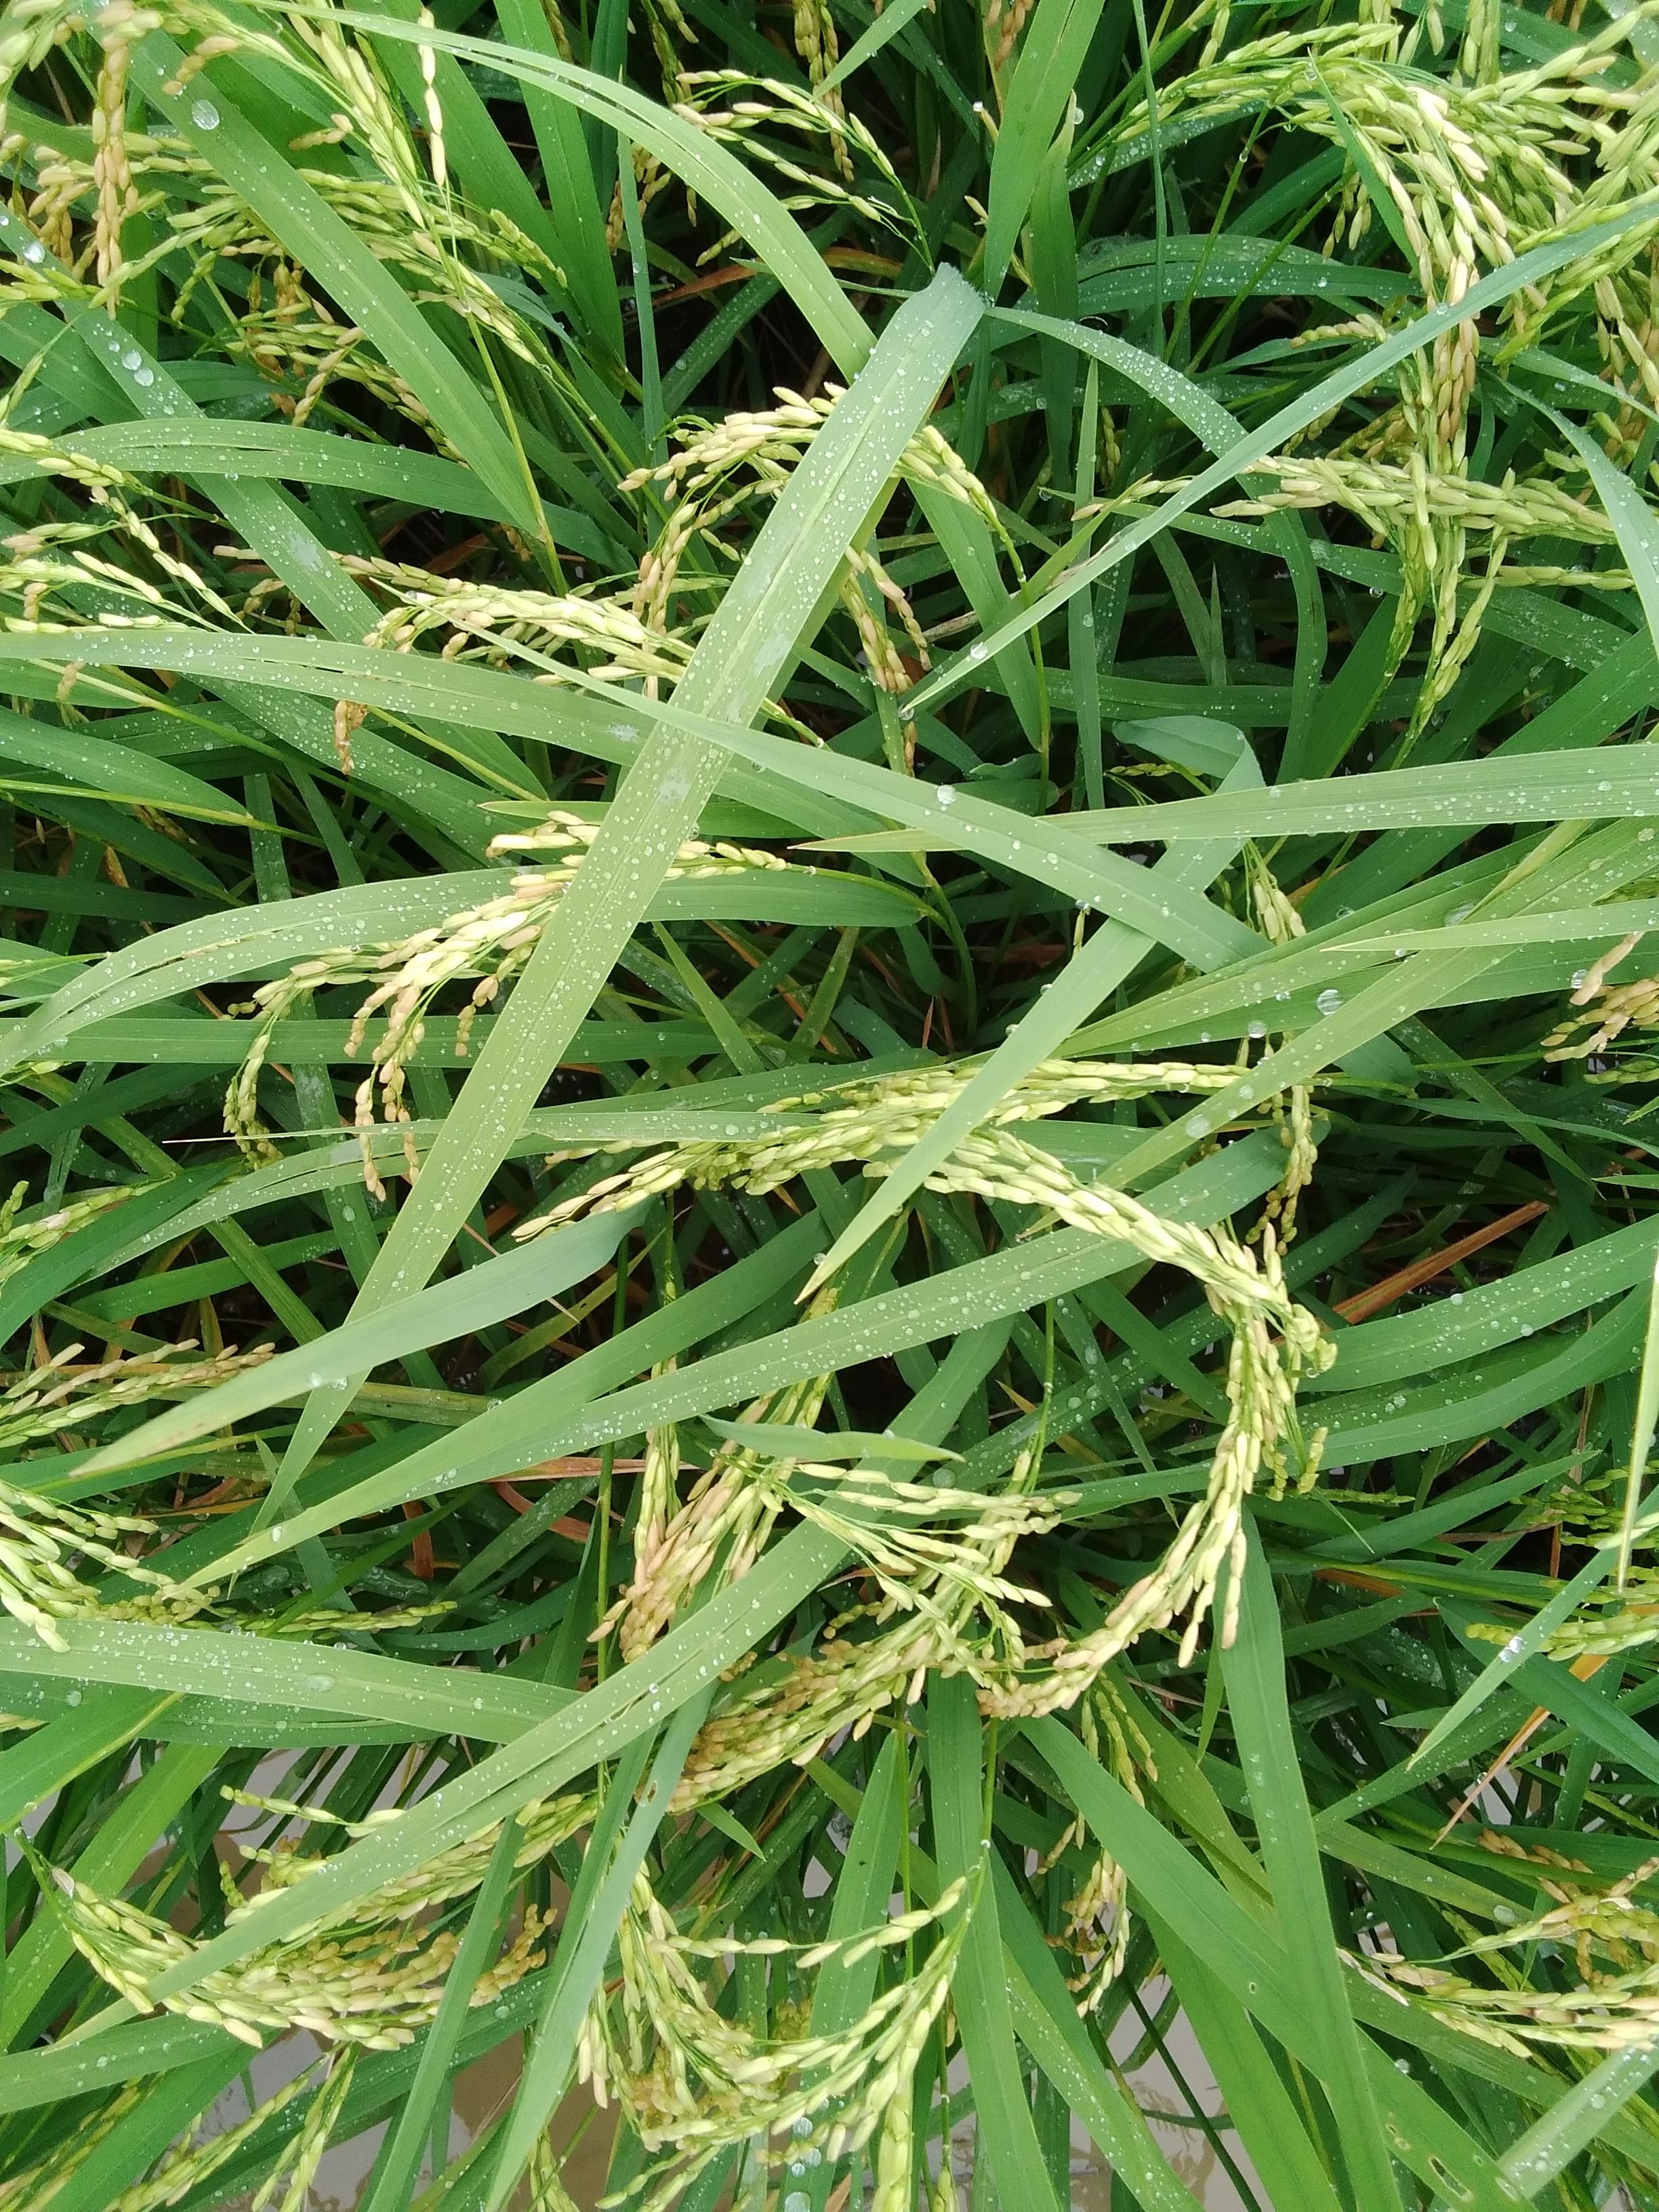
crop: rice
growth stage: ripening
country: Nigeria
